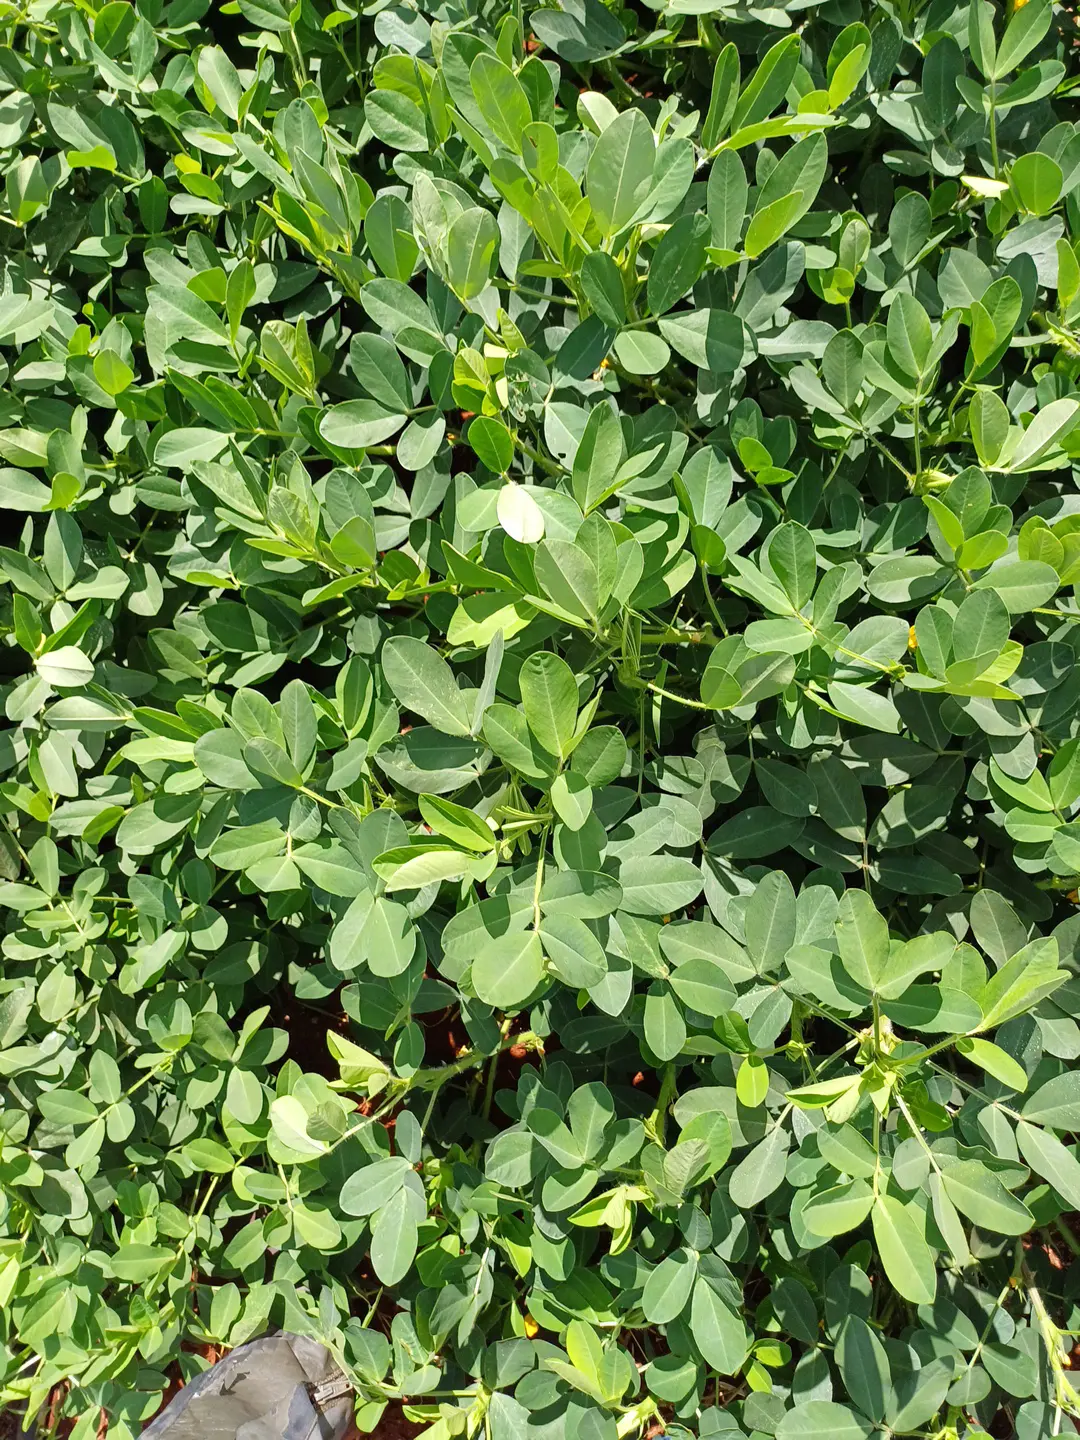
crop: groundnut
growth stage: flowering
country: Kenya
